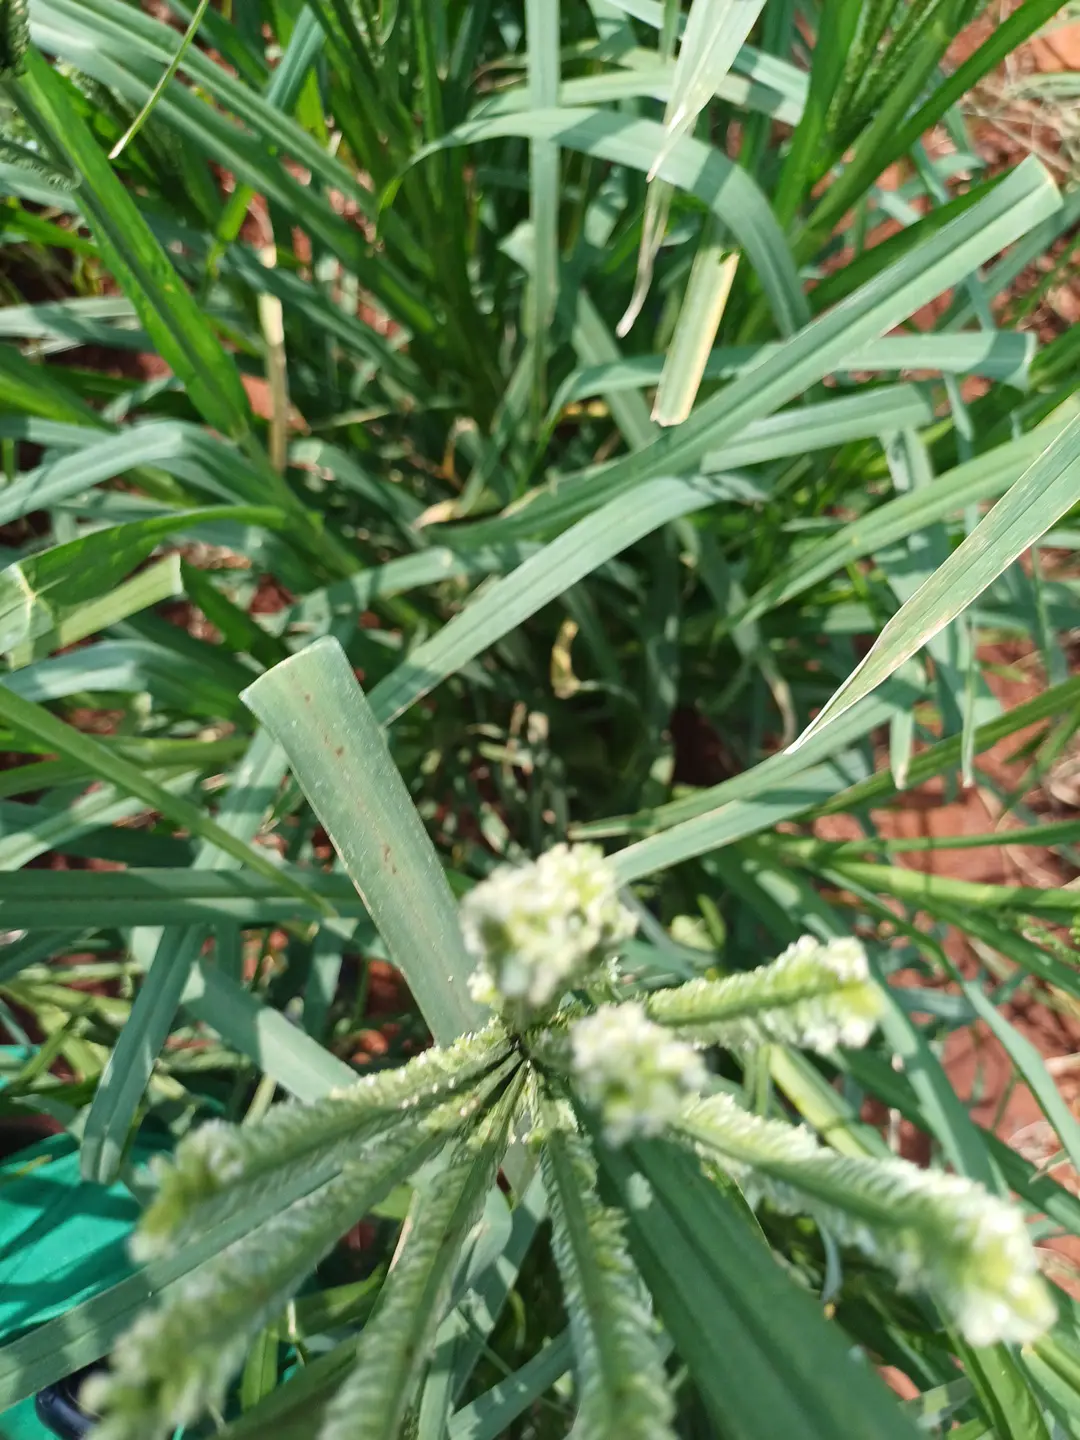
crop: finger millet
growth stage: flowering
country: Kenya
